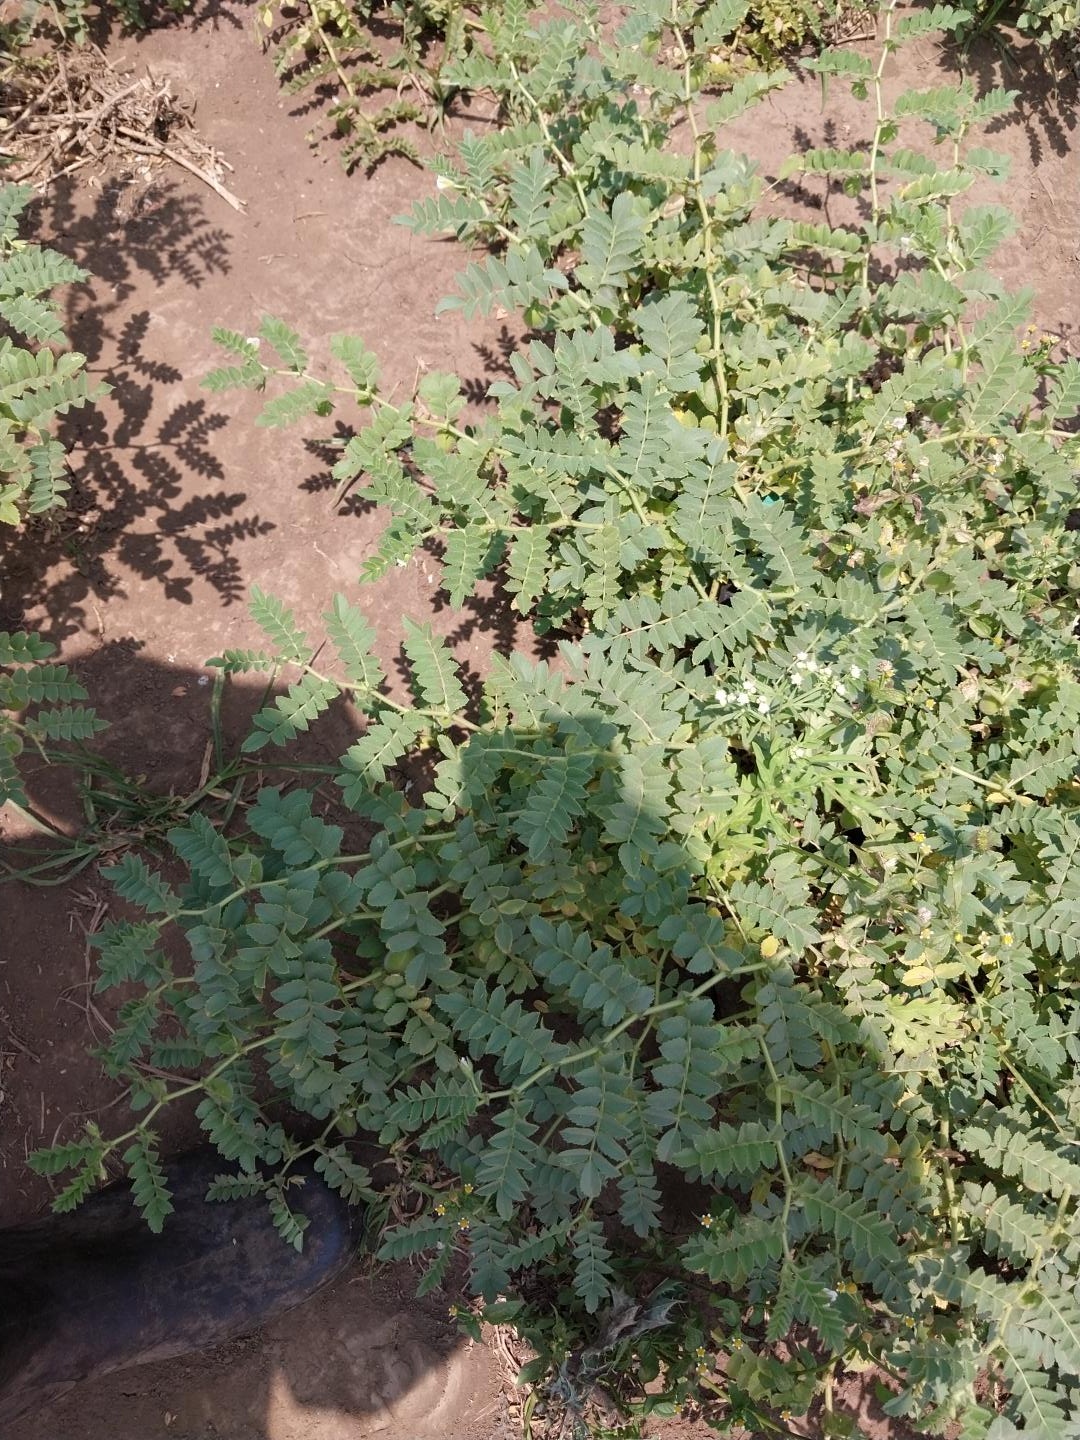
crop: chickpea
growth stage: development pod
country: Tanzania
